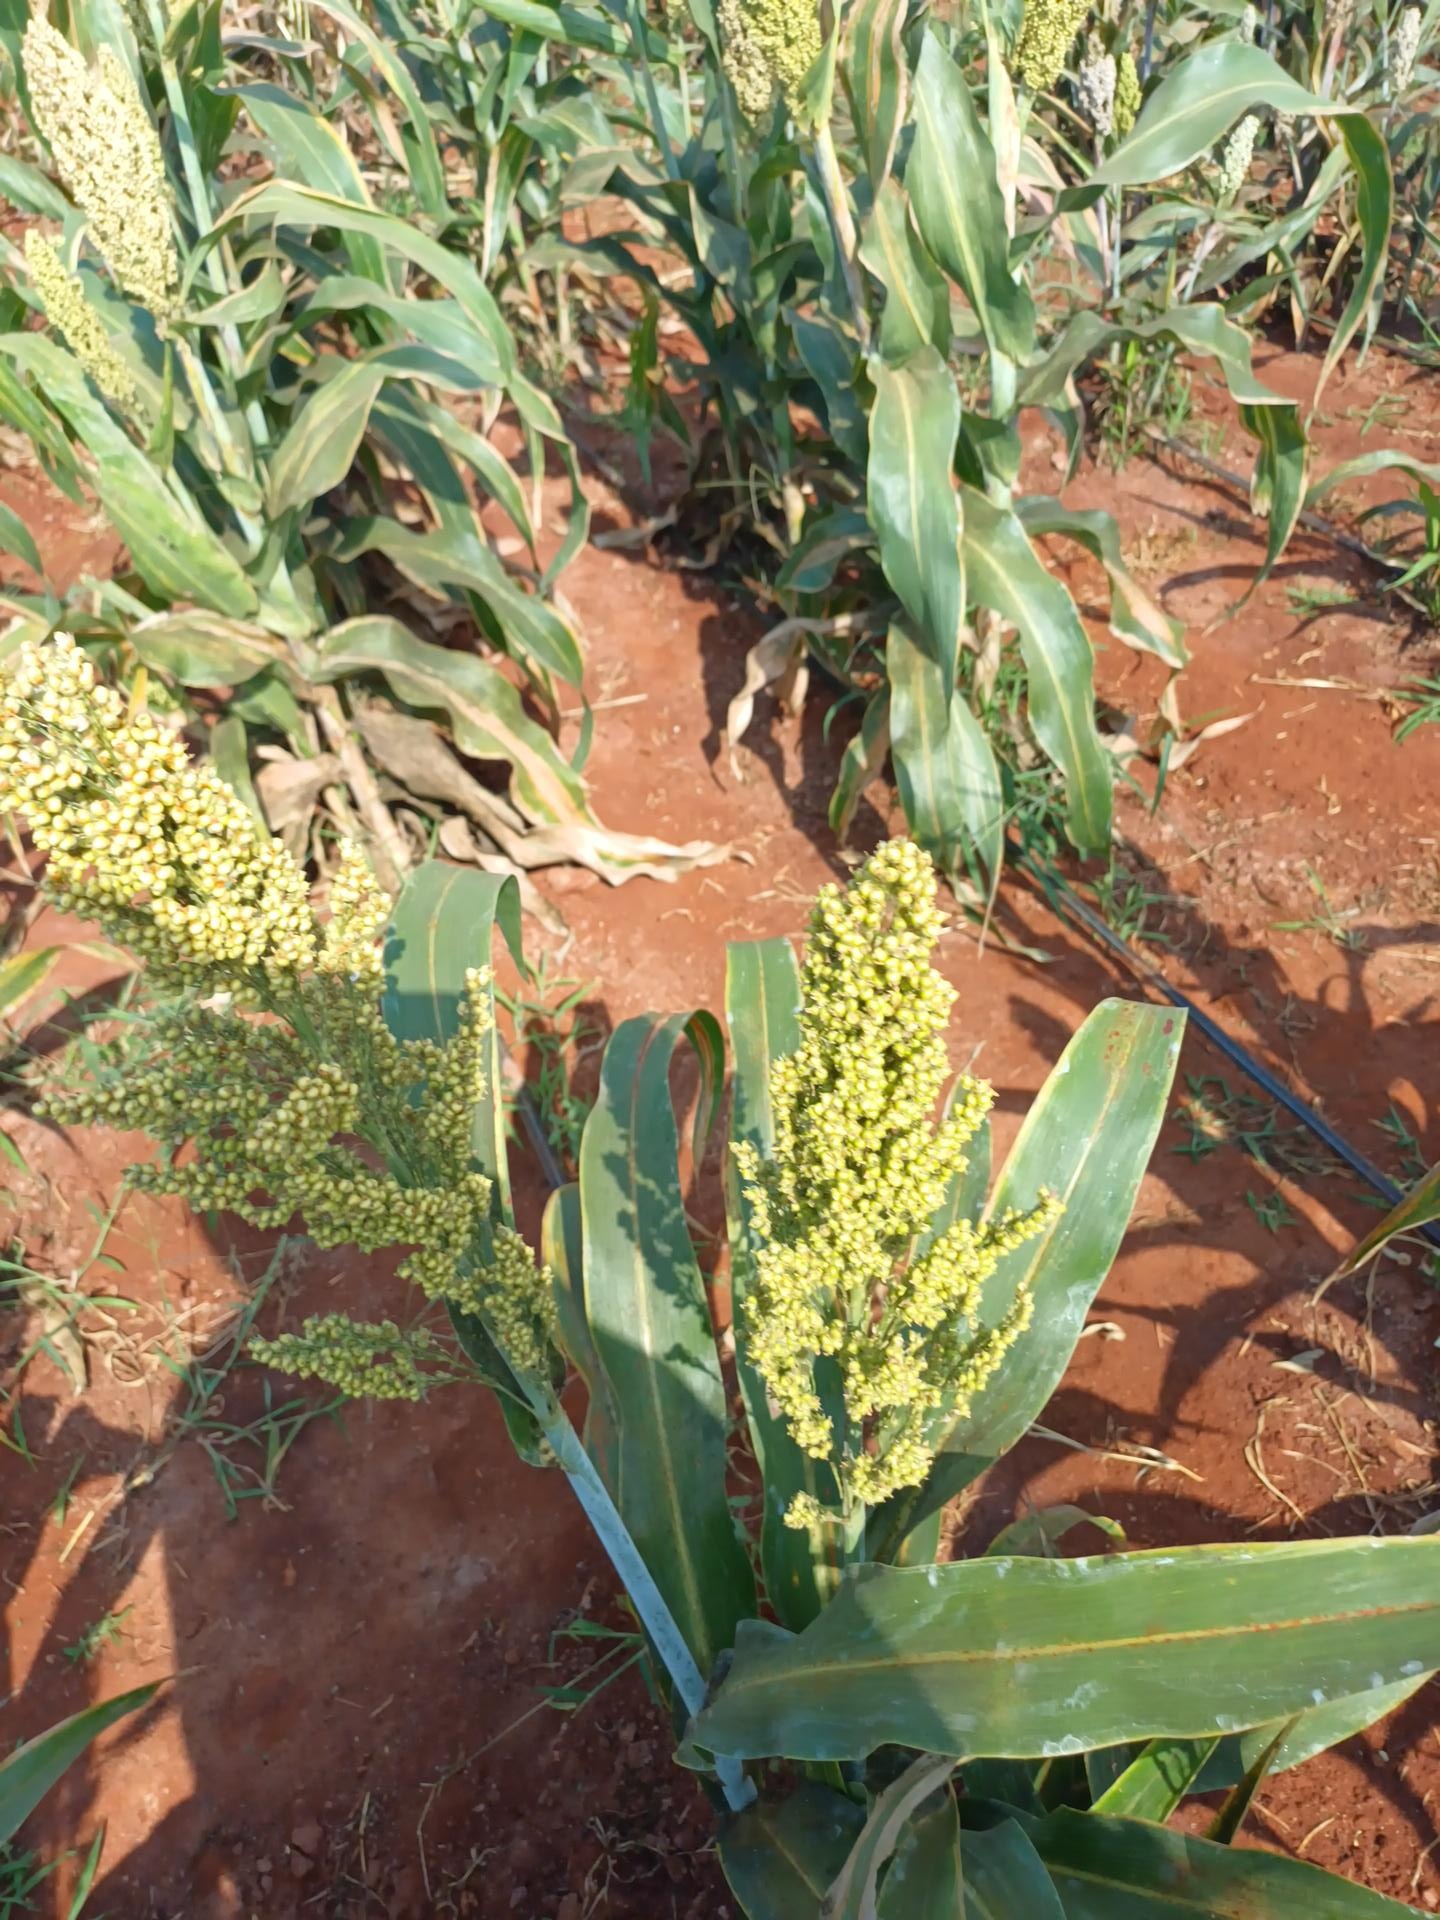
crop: sorghum
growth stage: filling grain
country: Kenya
